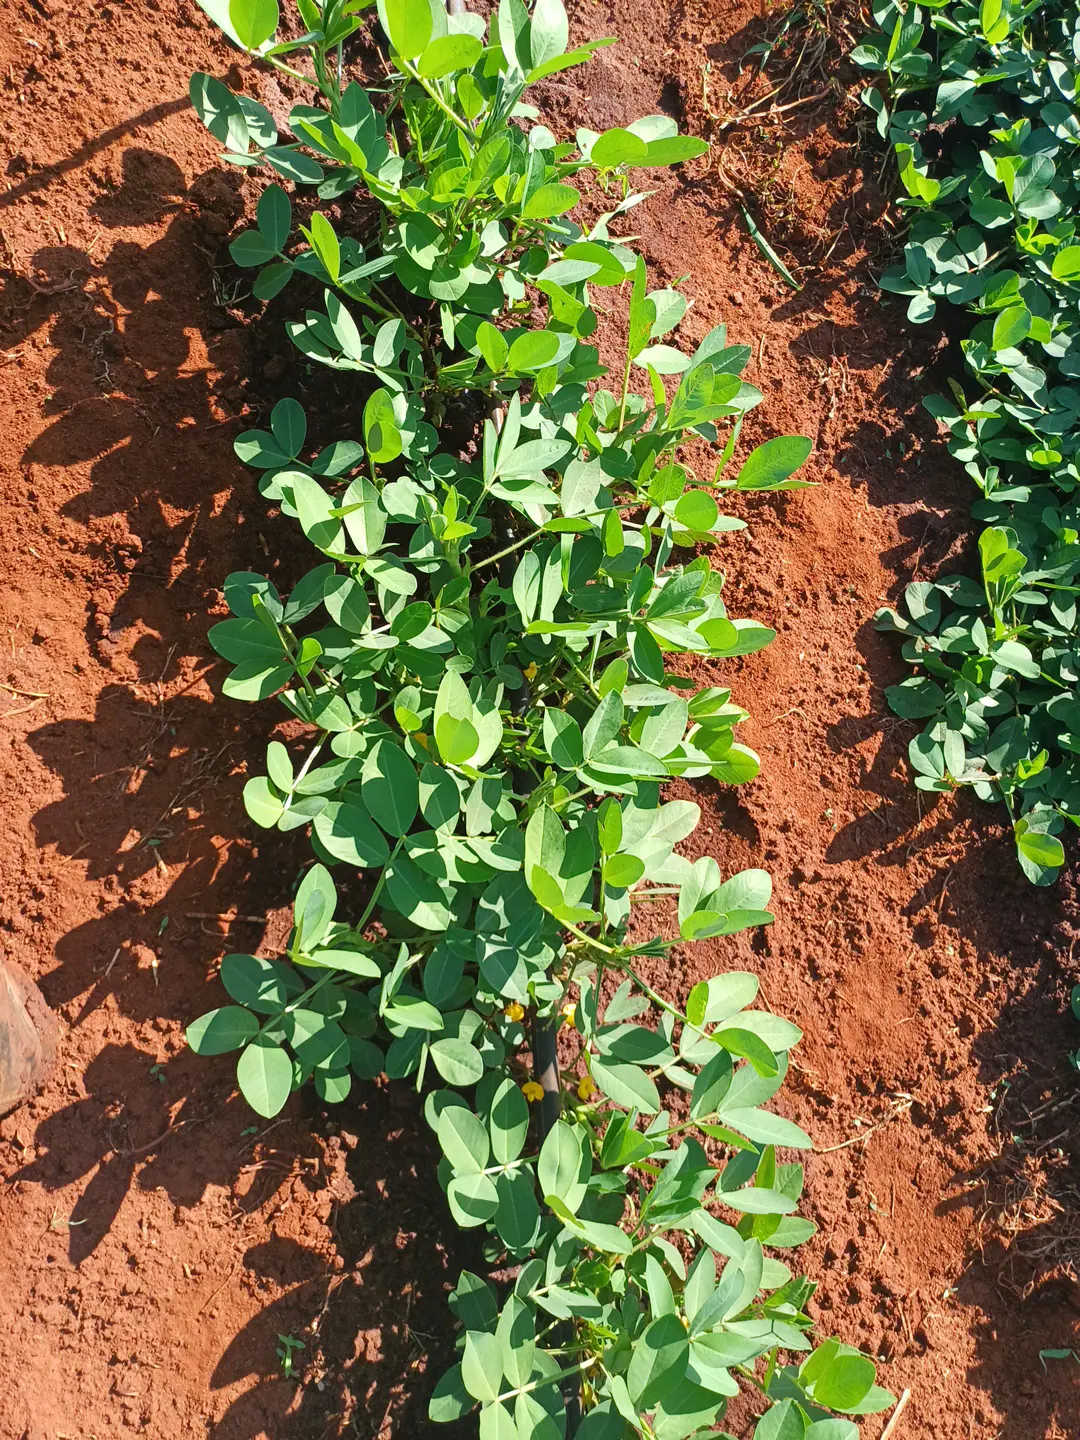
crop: groundnut
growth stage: flowering
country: Kenya
